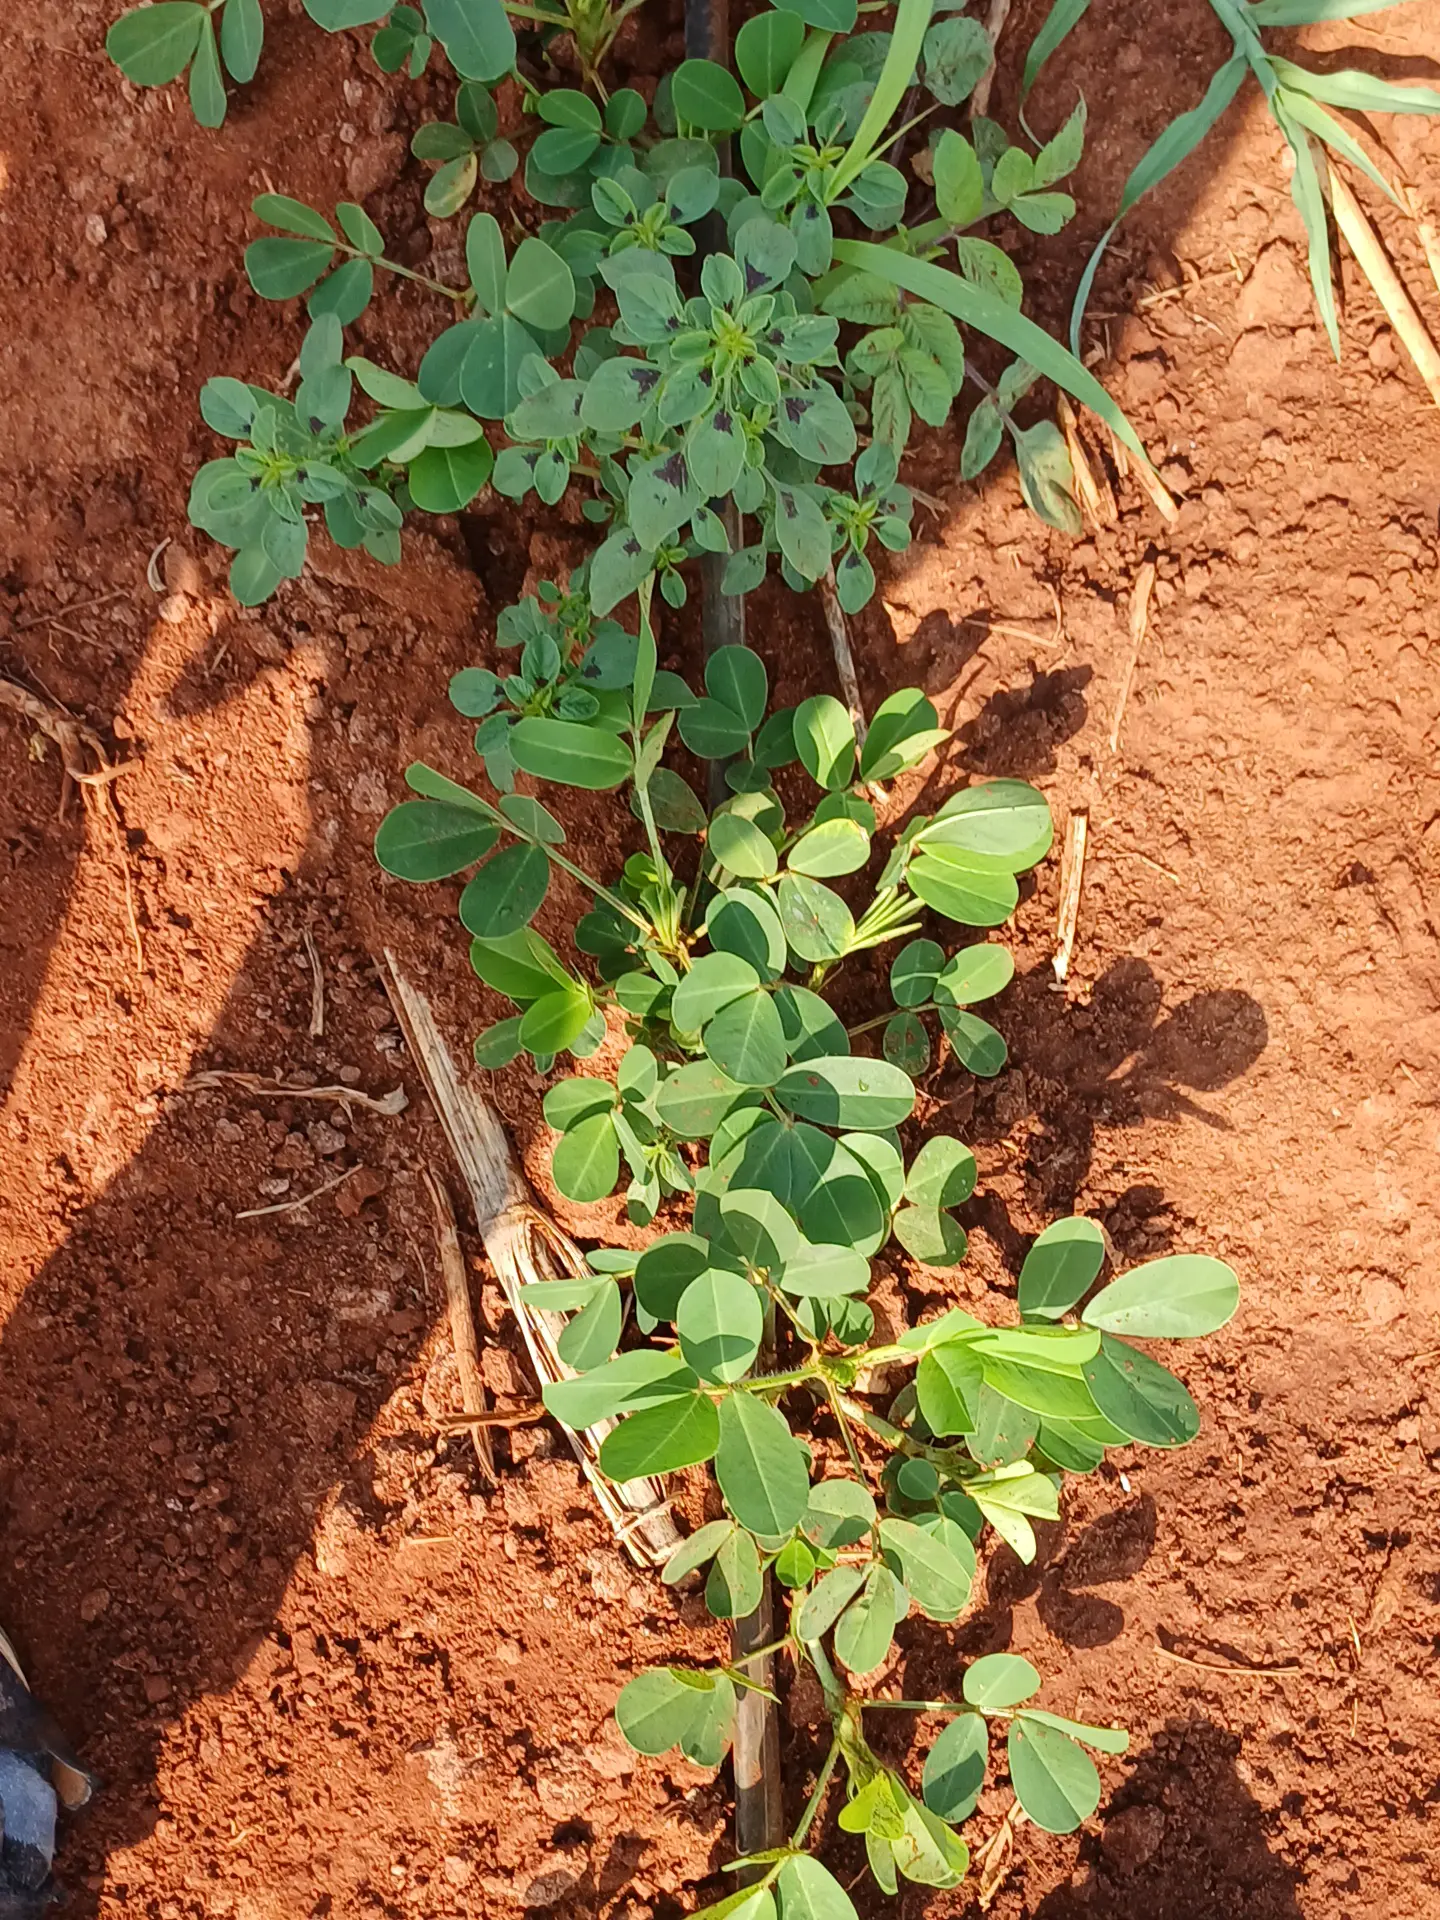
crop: groundnut
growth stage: vegetative
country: Kenya
